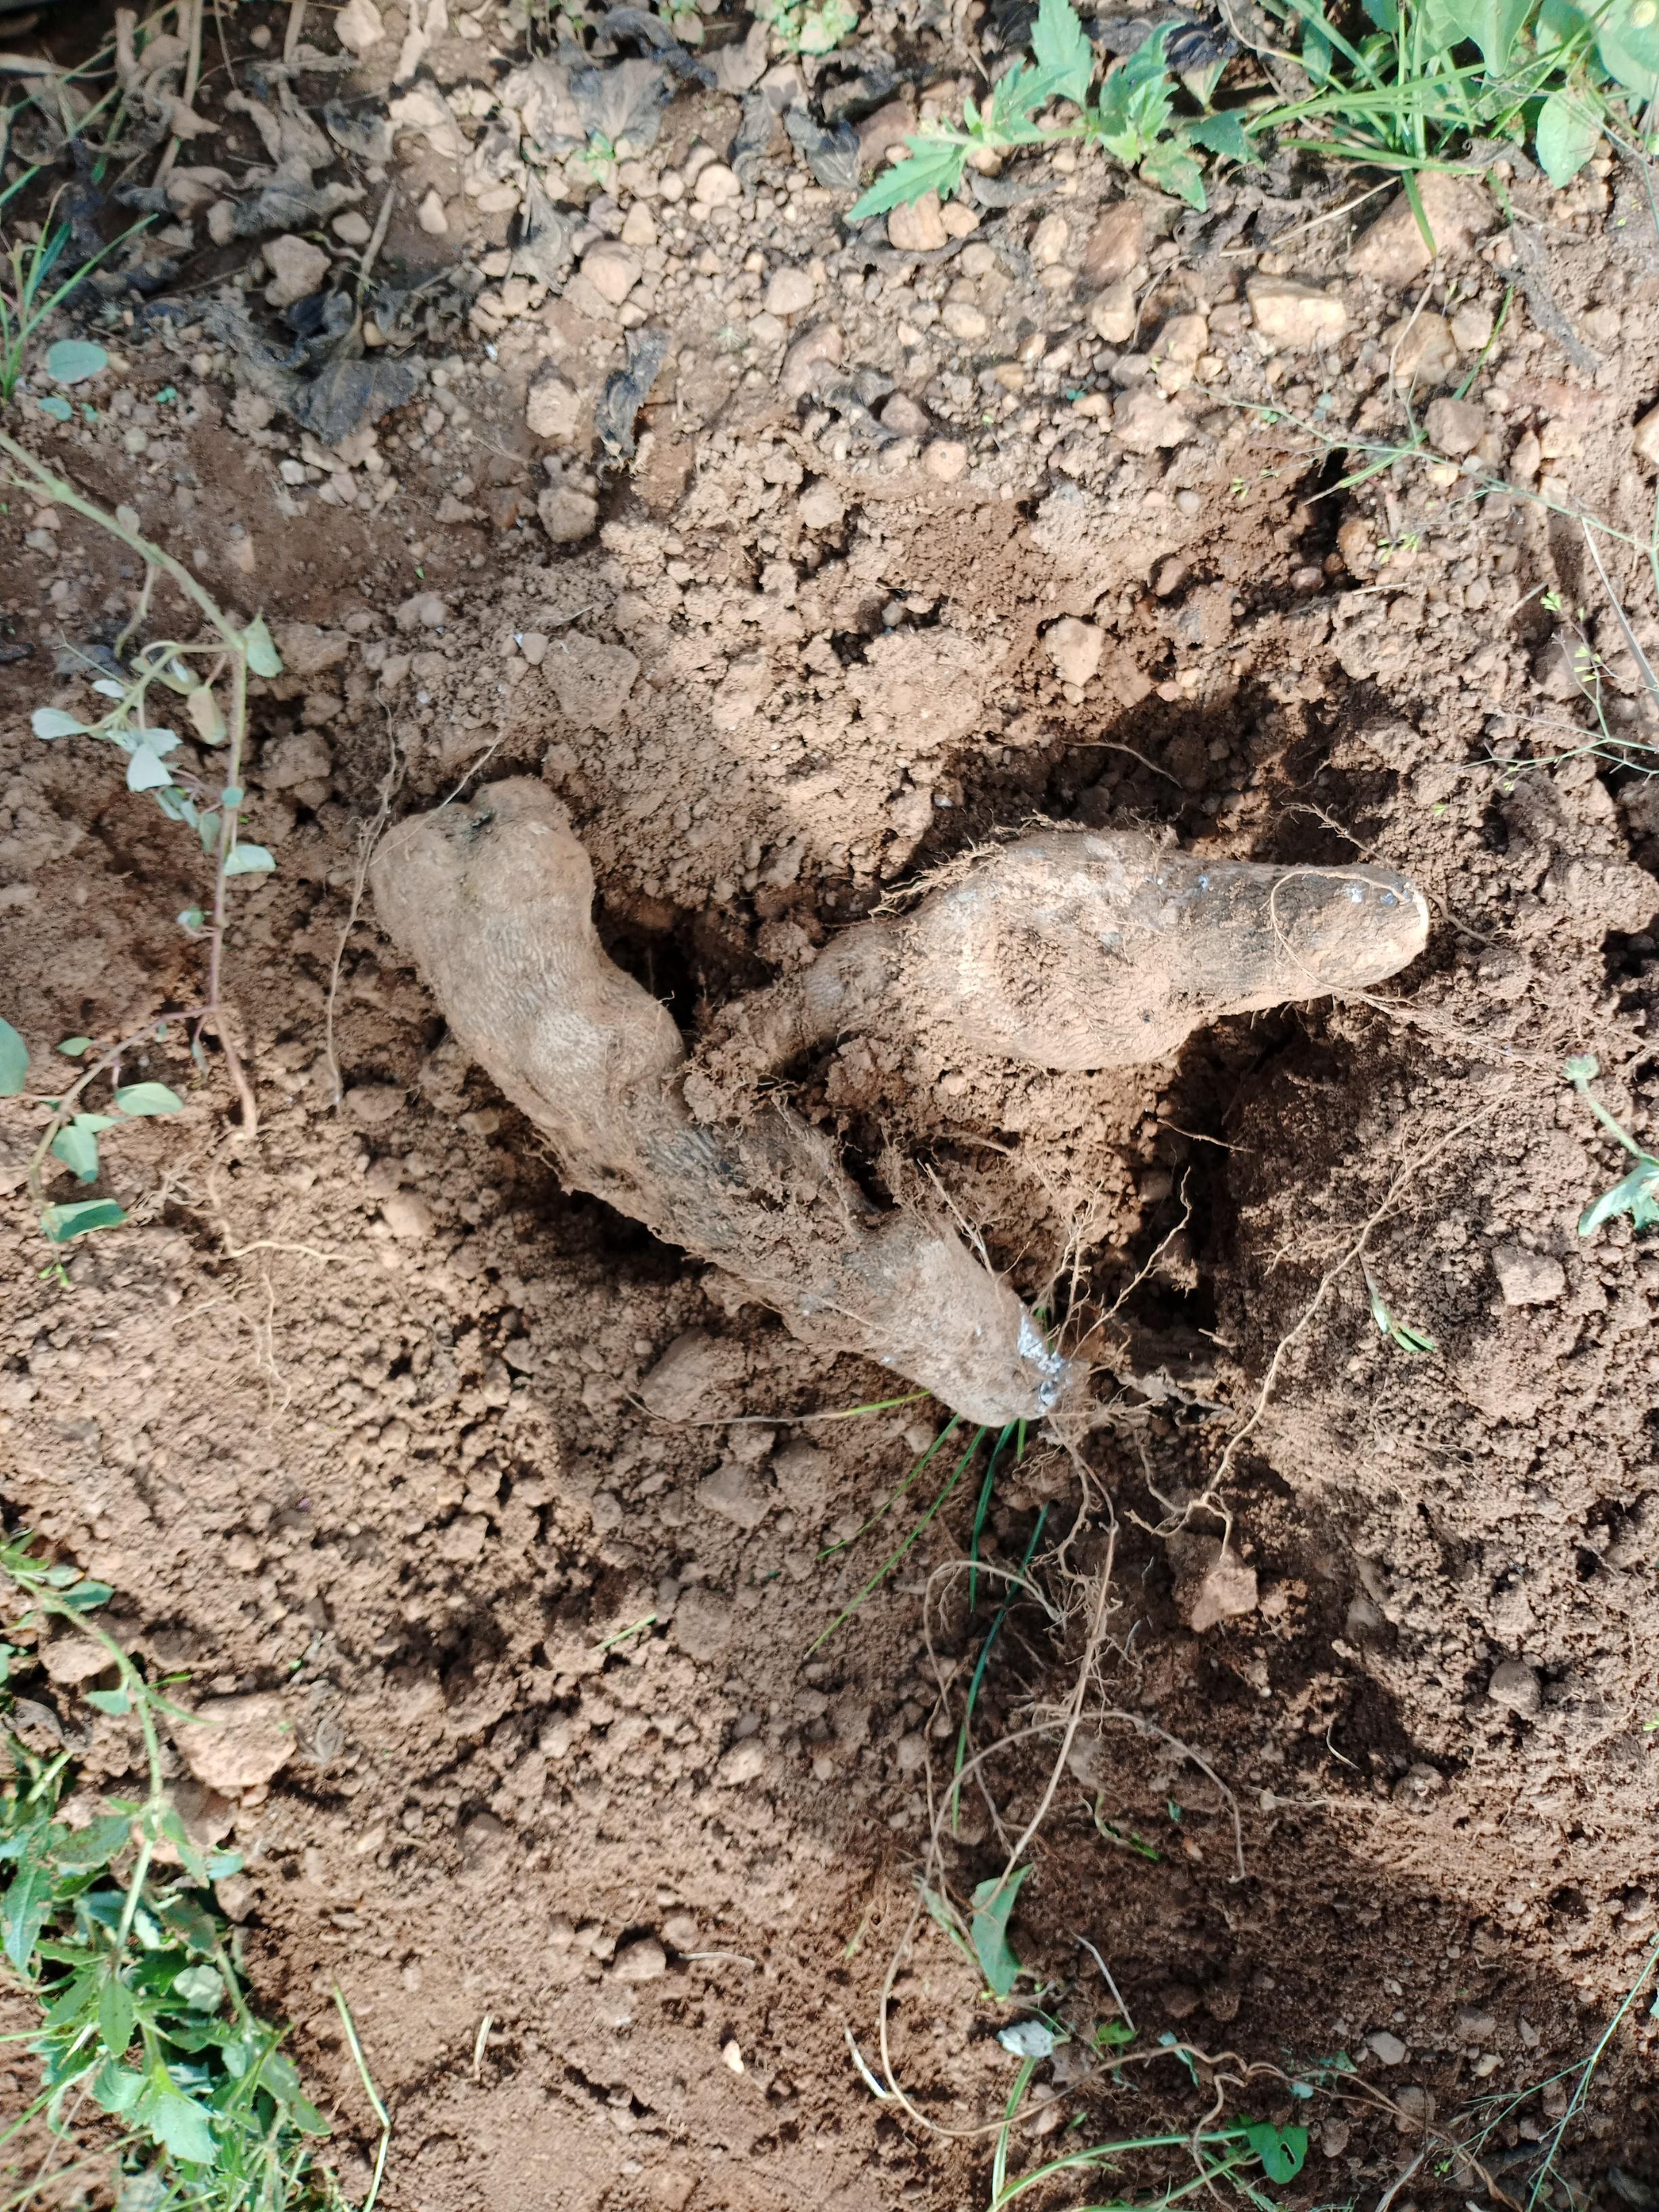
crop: yam
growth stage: harvest
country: Nigeria
